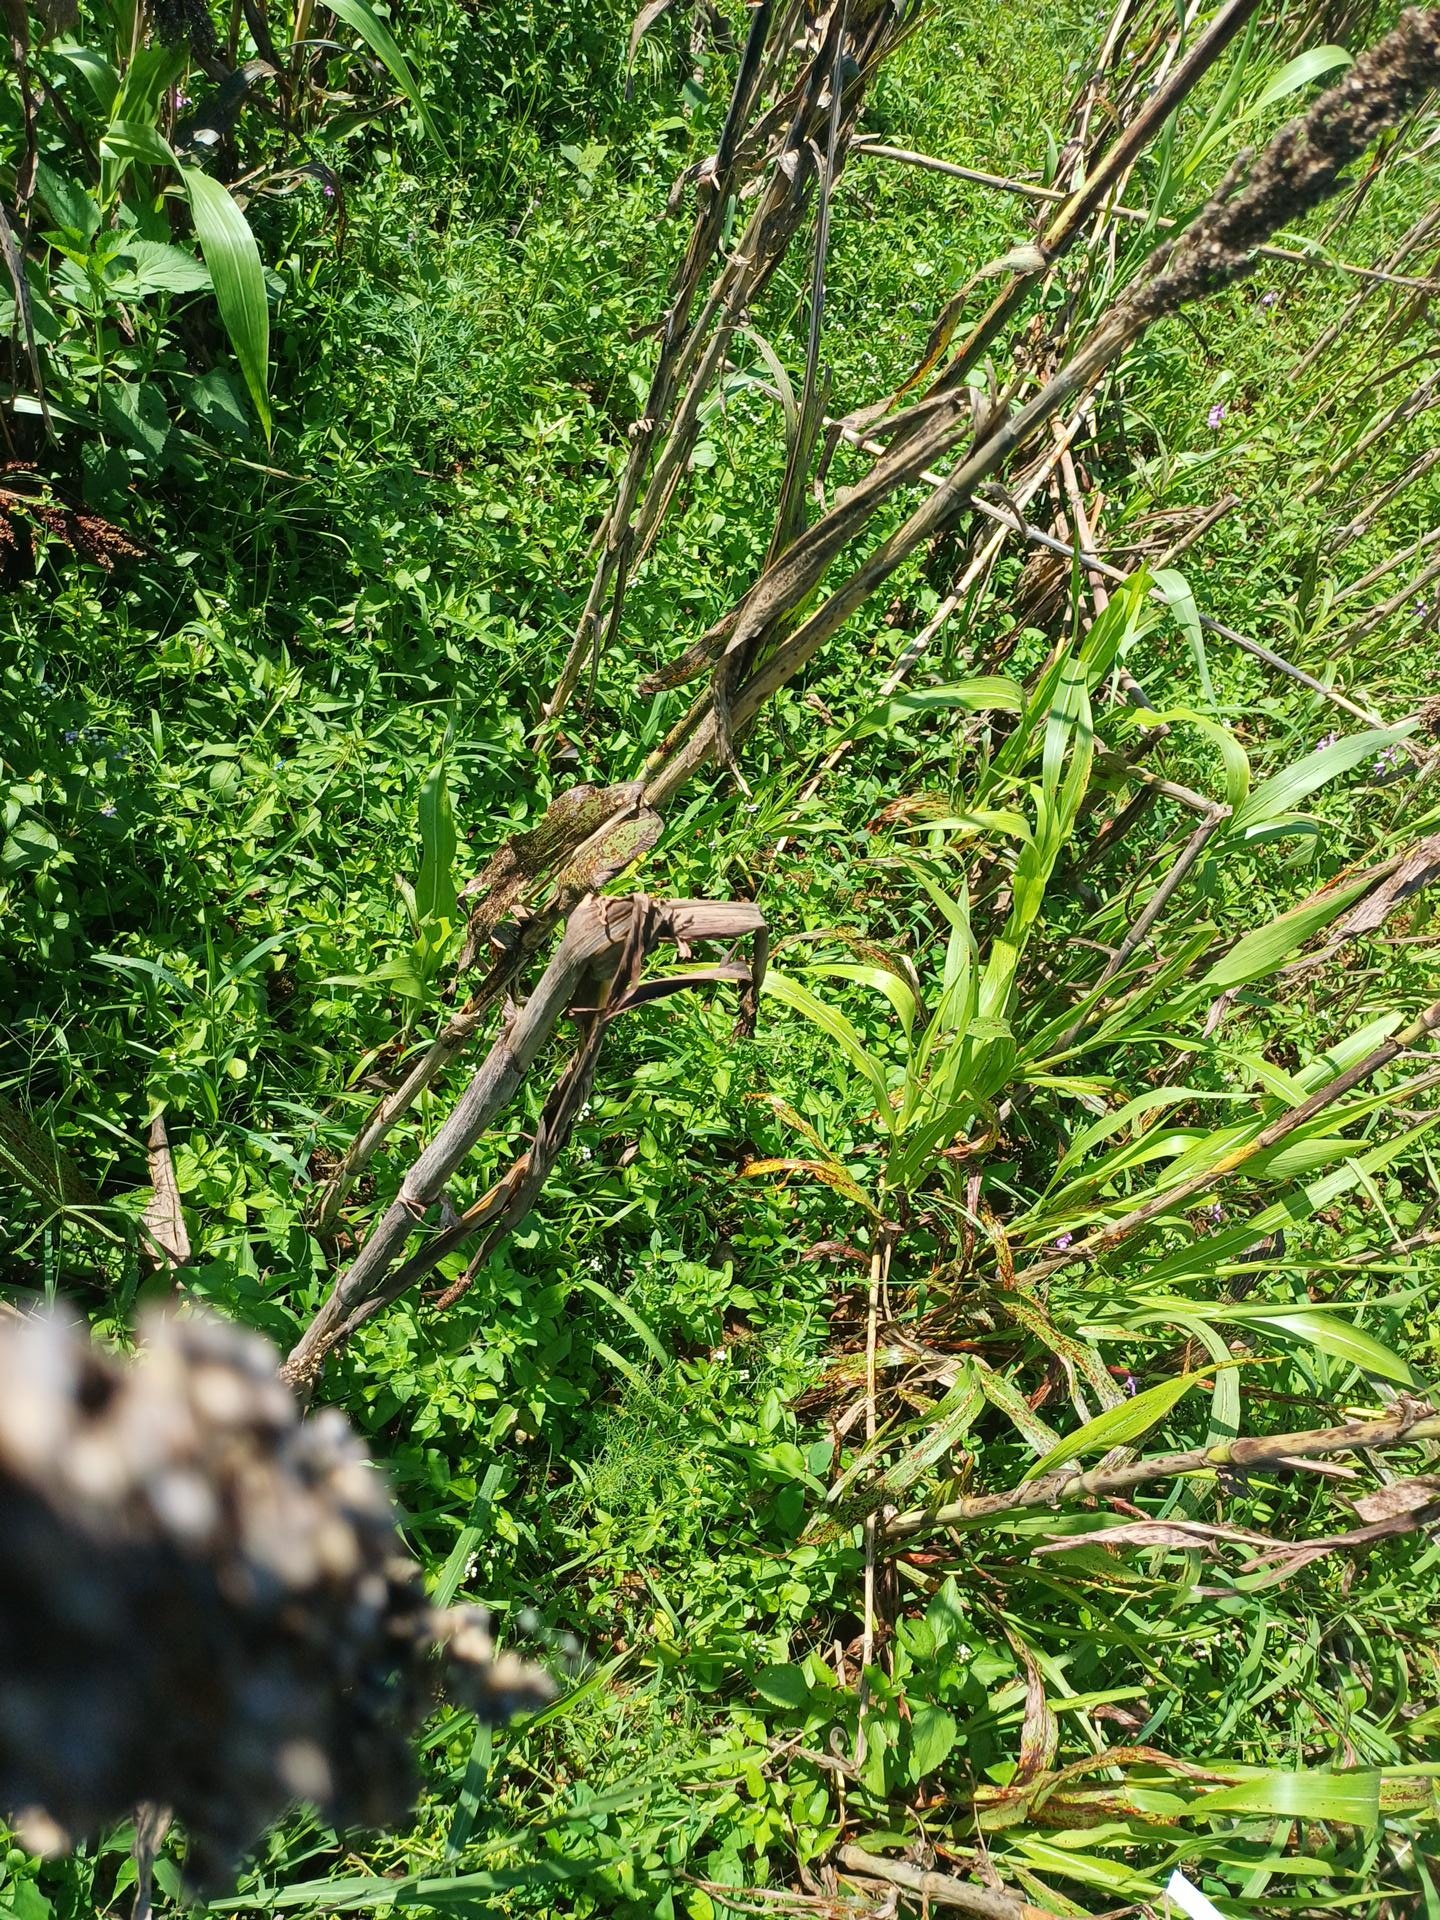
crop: sorghum
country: Kenya
